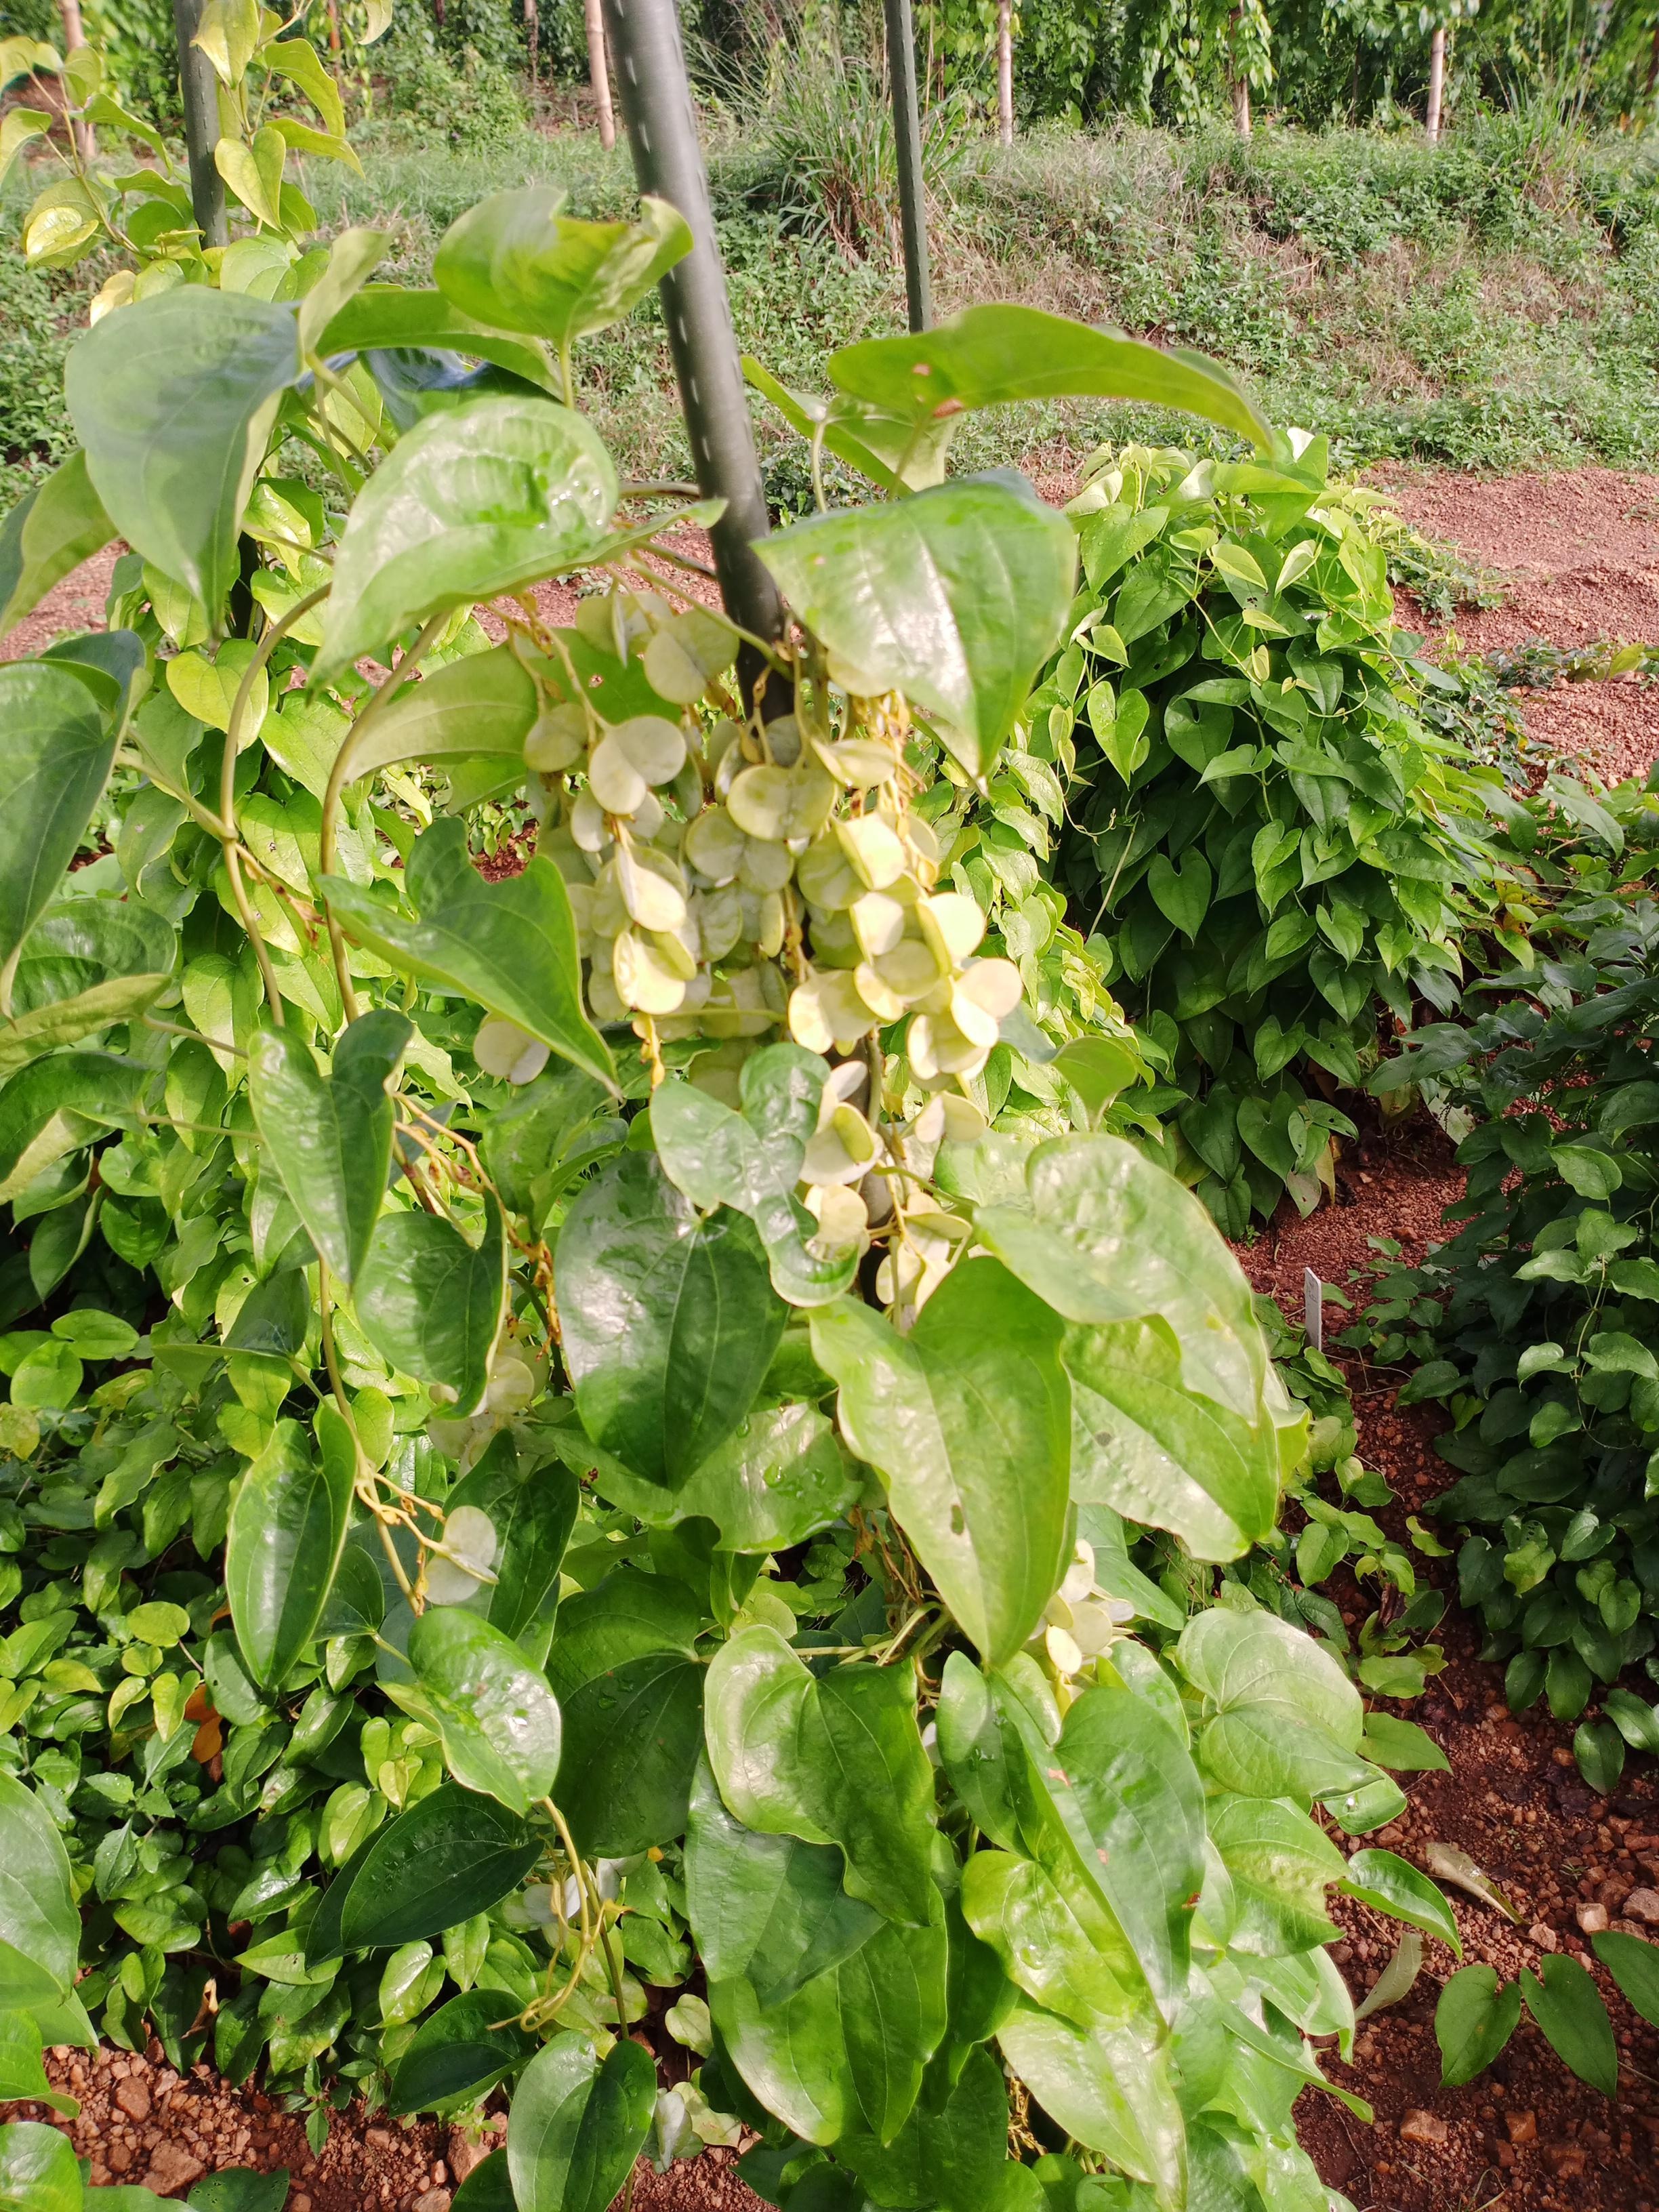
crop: yam
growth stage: vegetative
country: Nigeria
